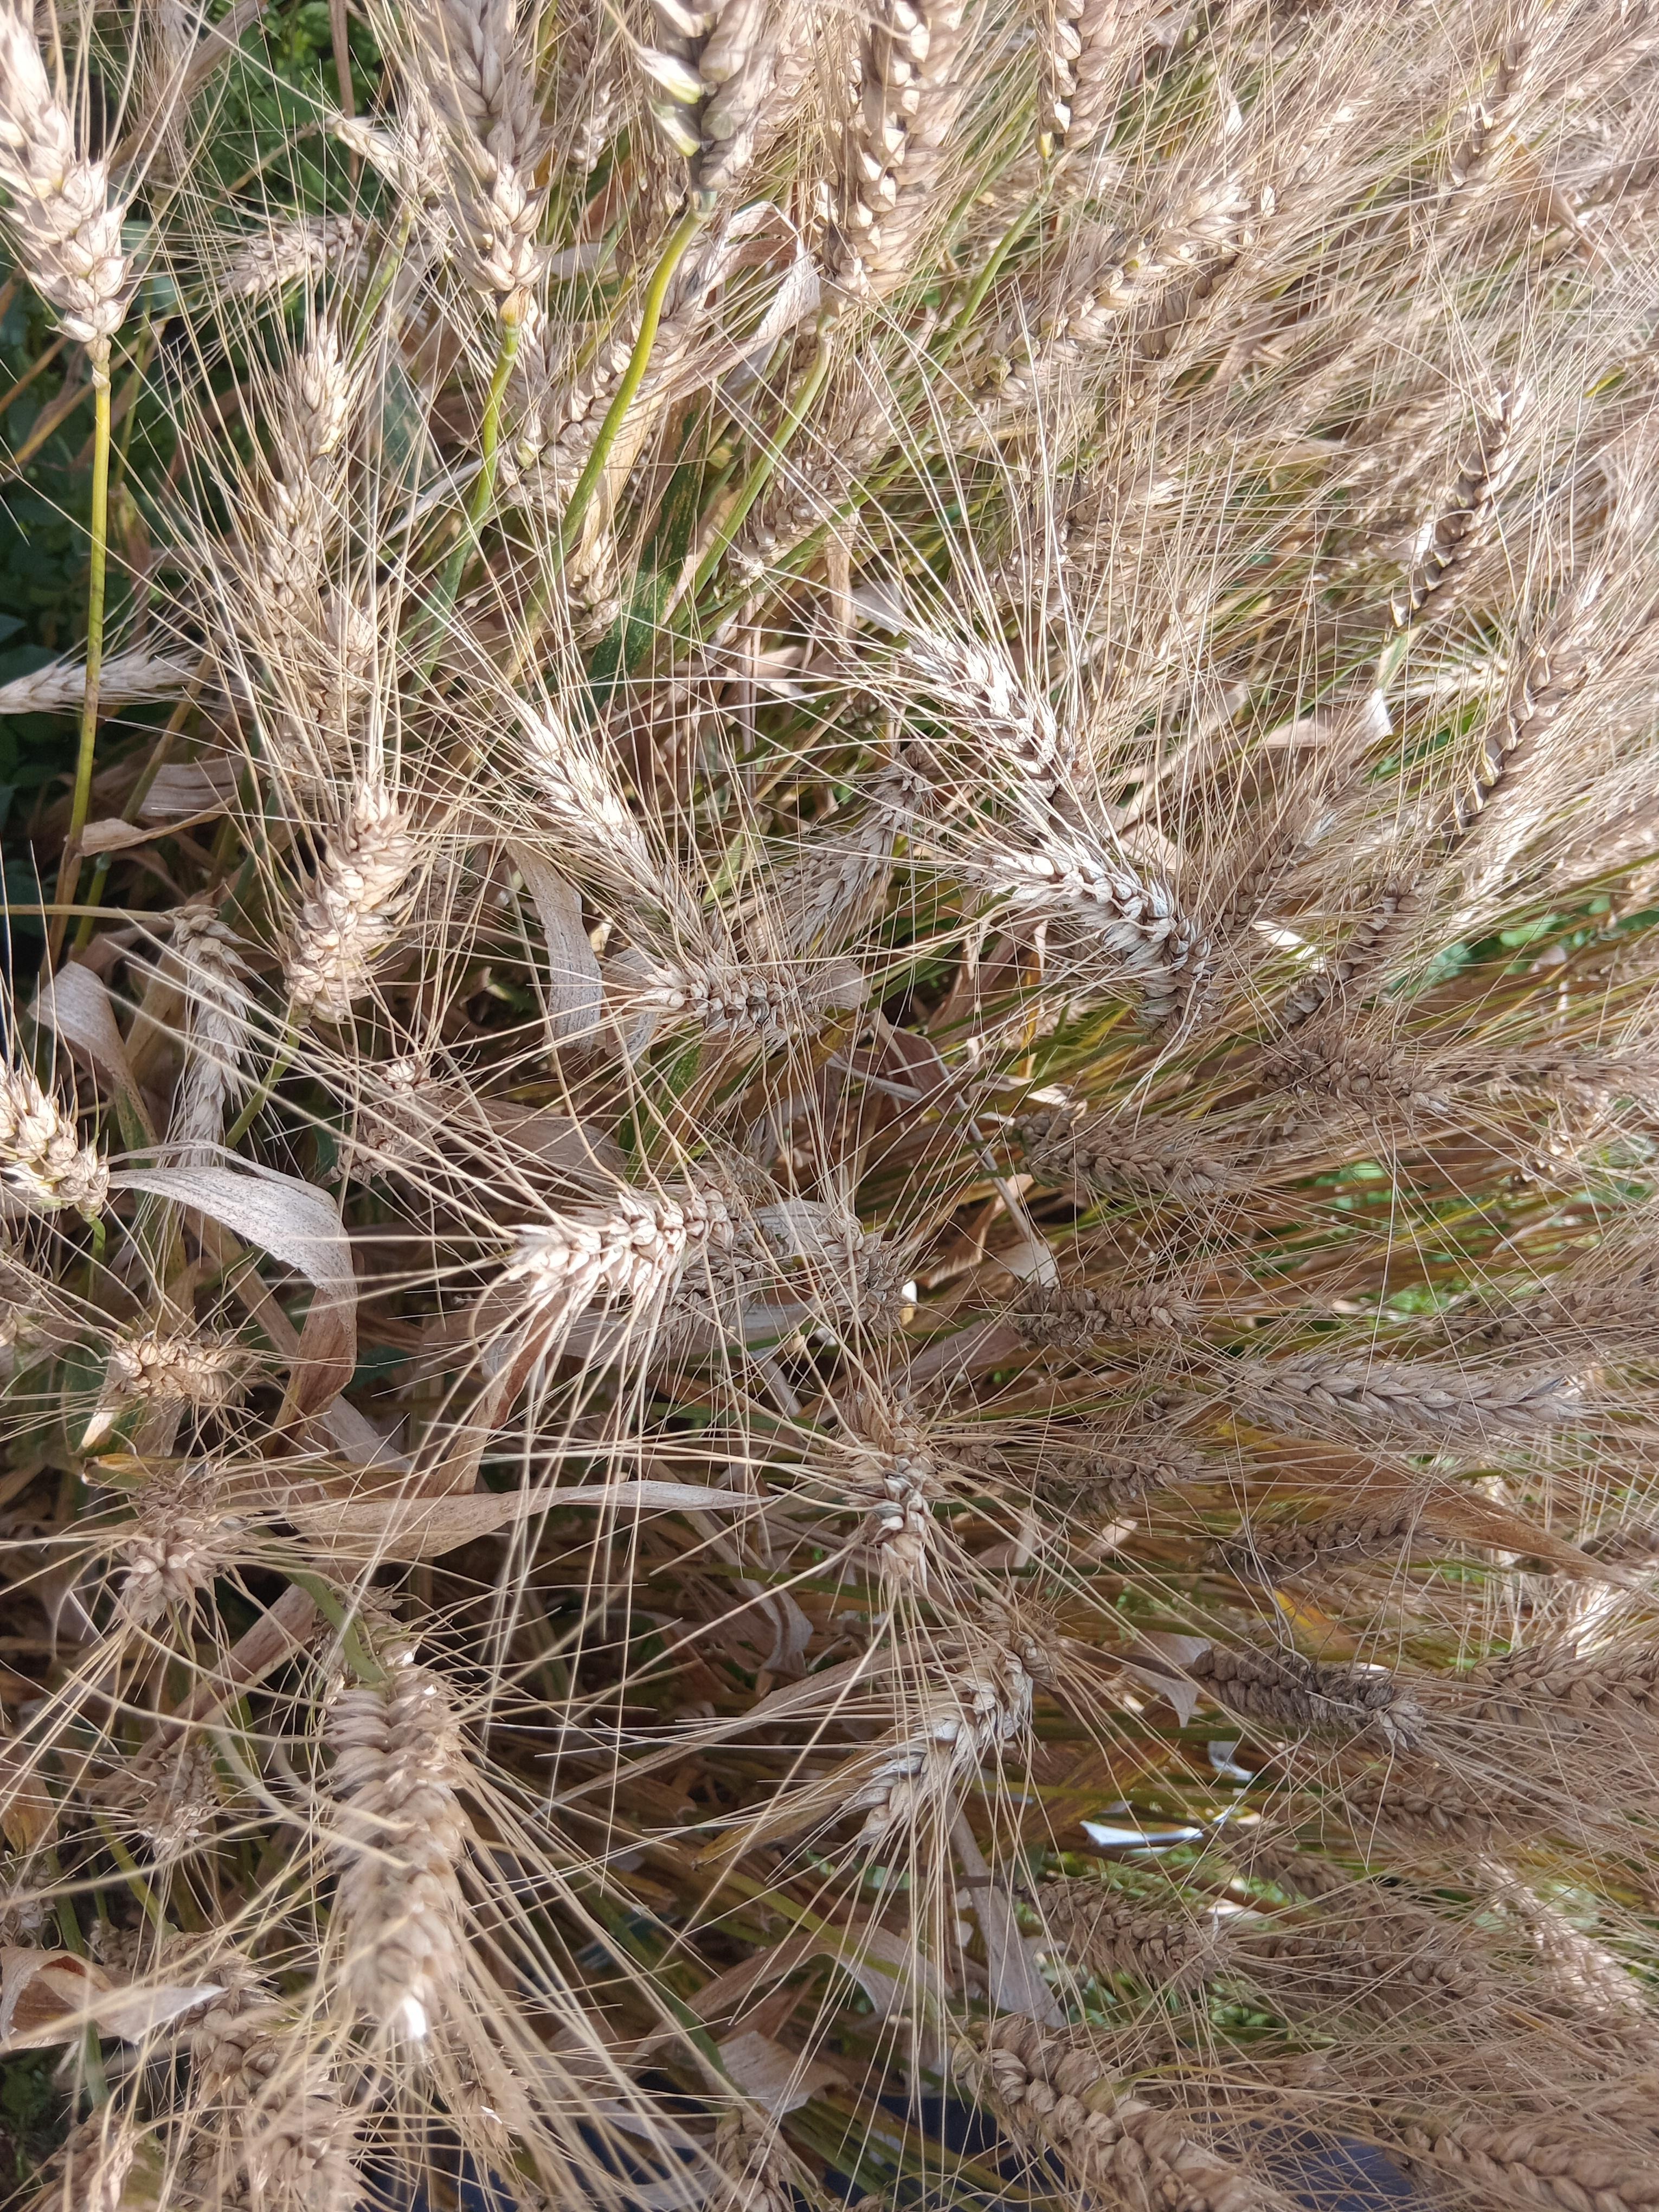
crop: wheat
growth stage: maturity
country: Kenya
